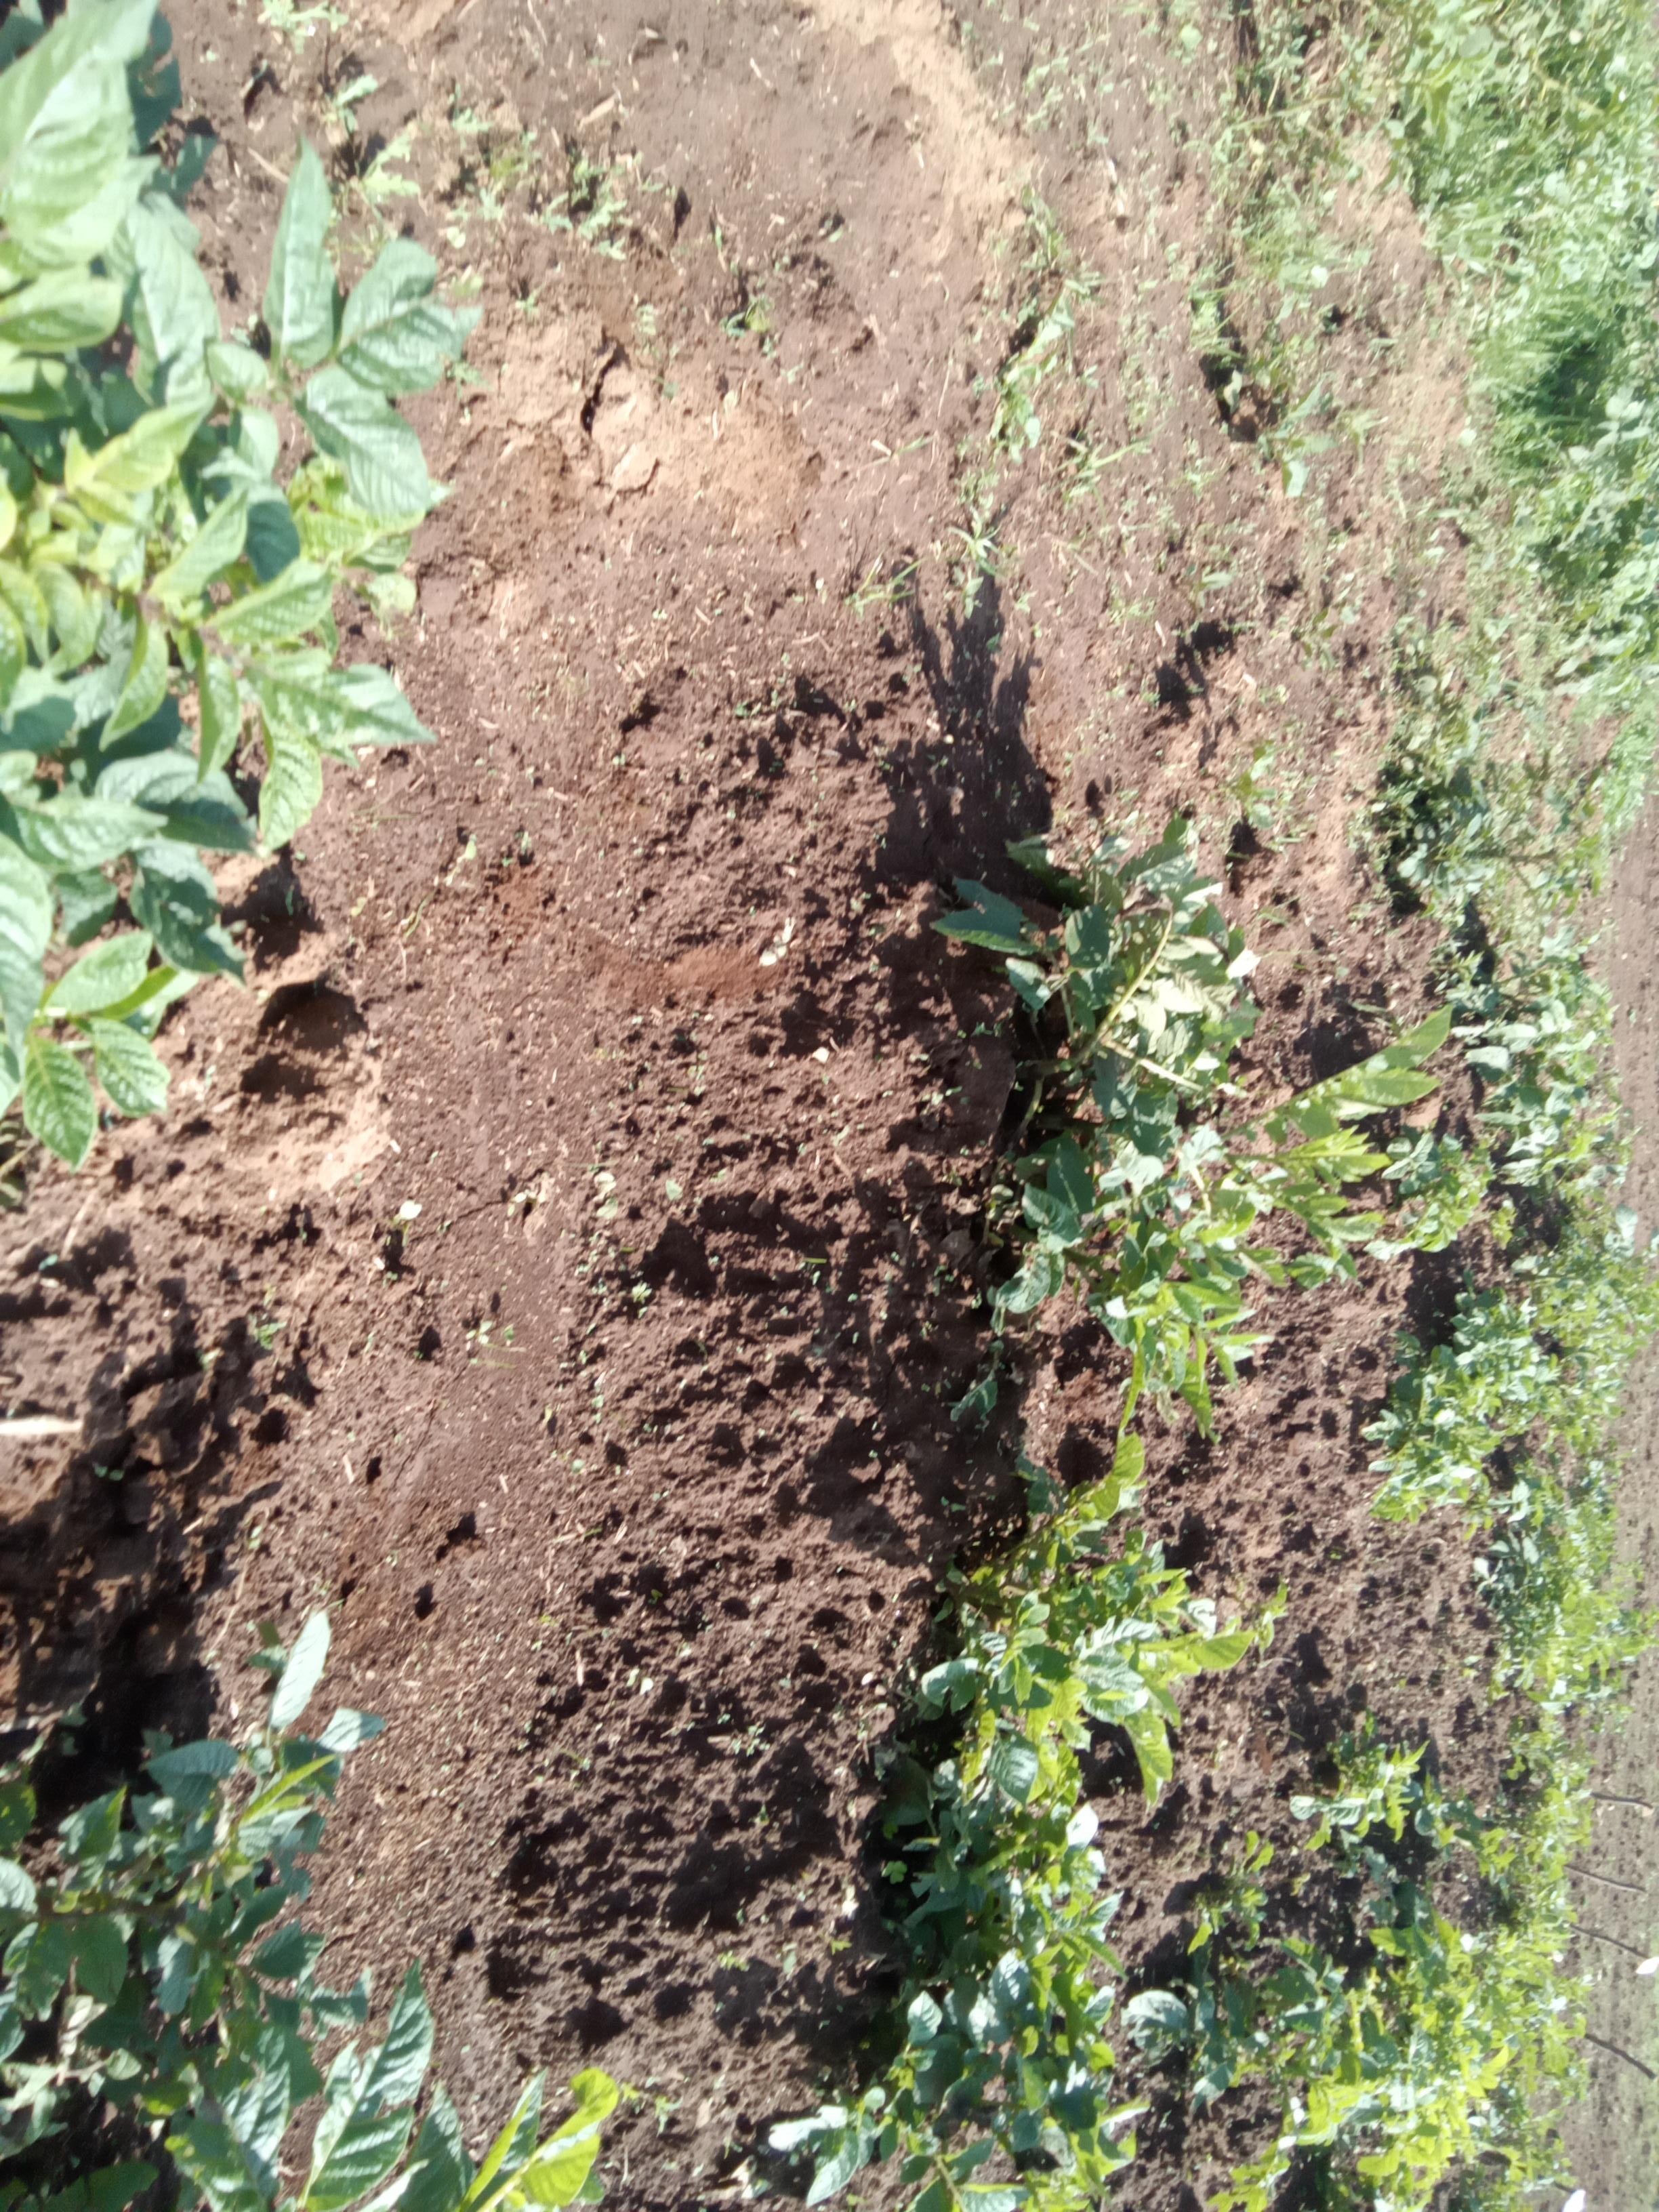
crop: potato
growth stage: vegetative
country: Kenya
